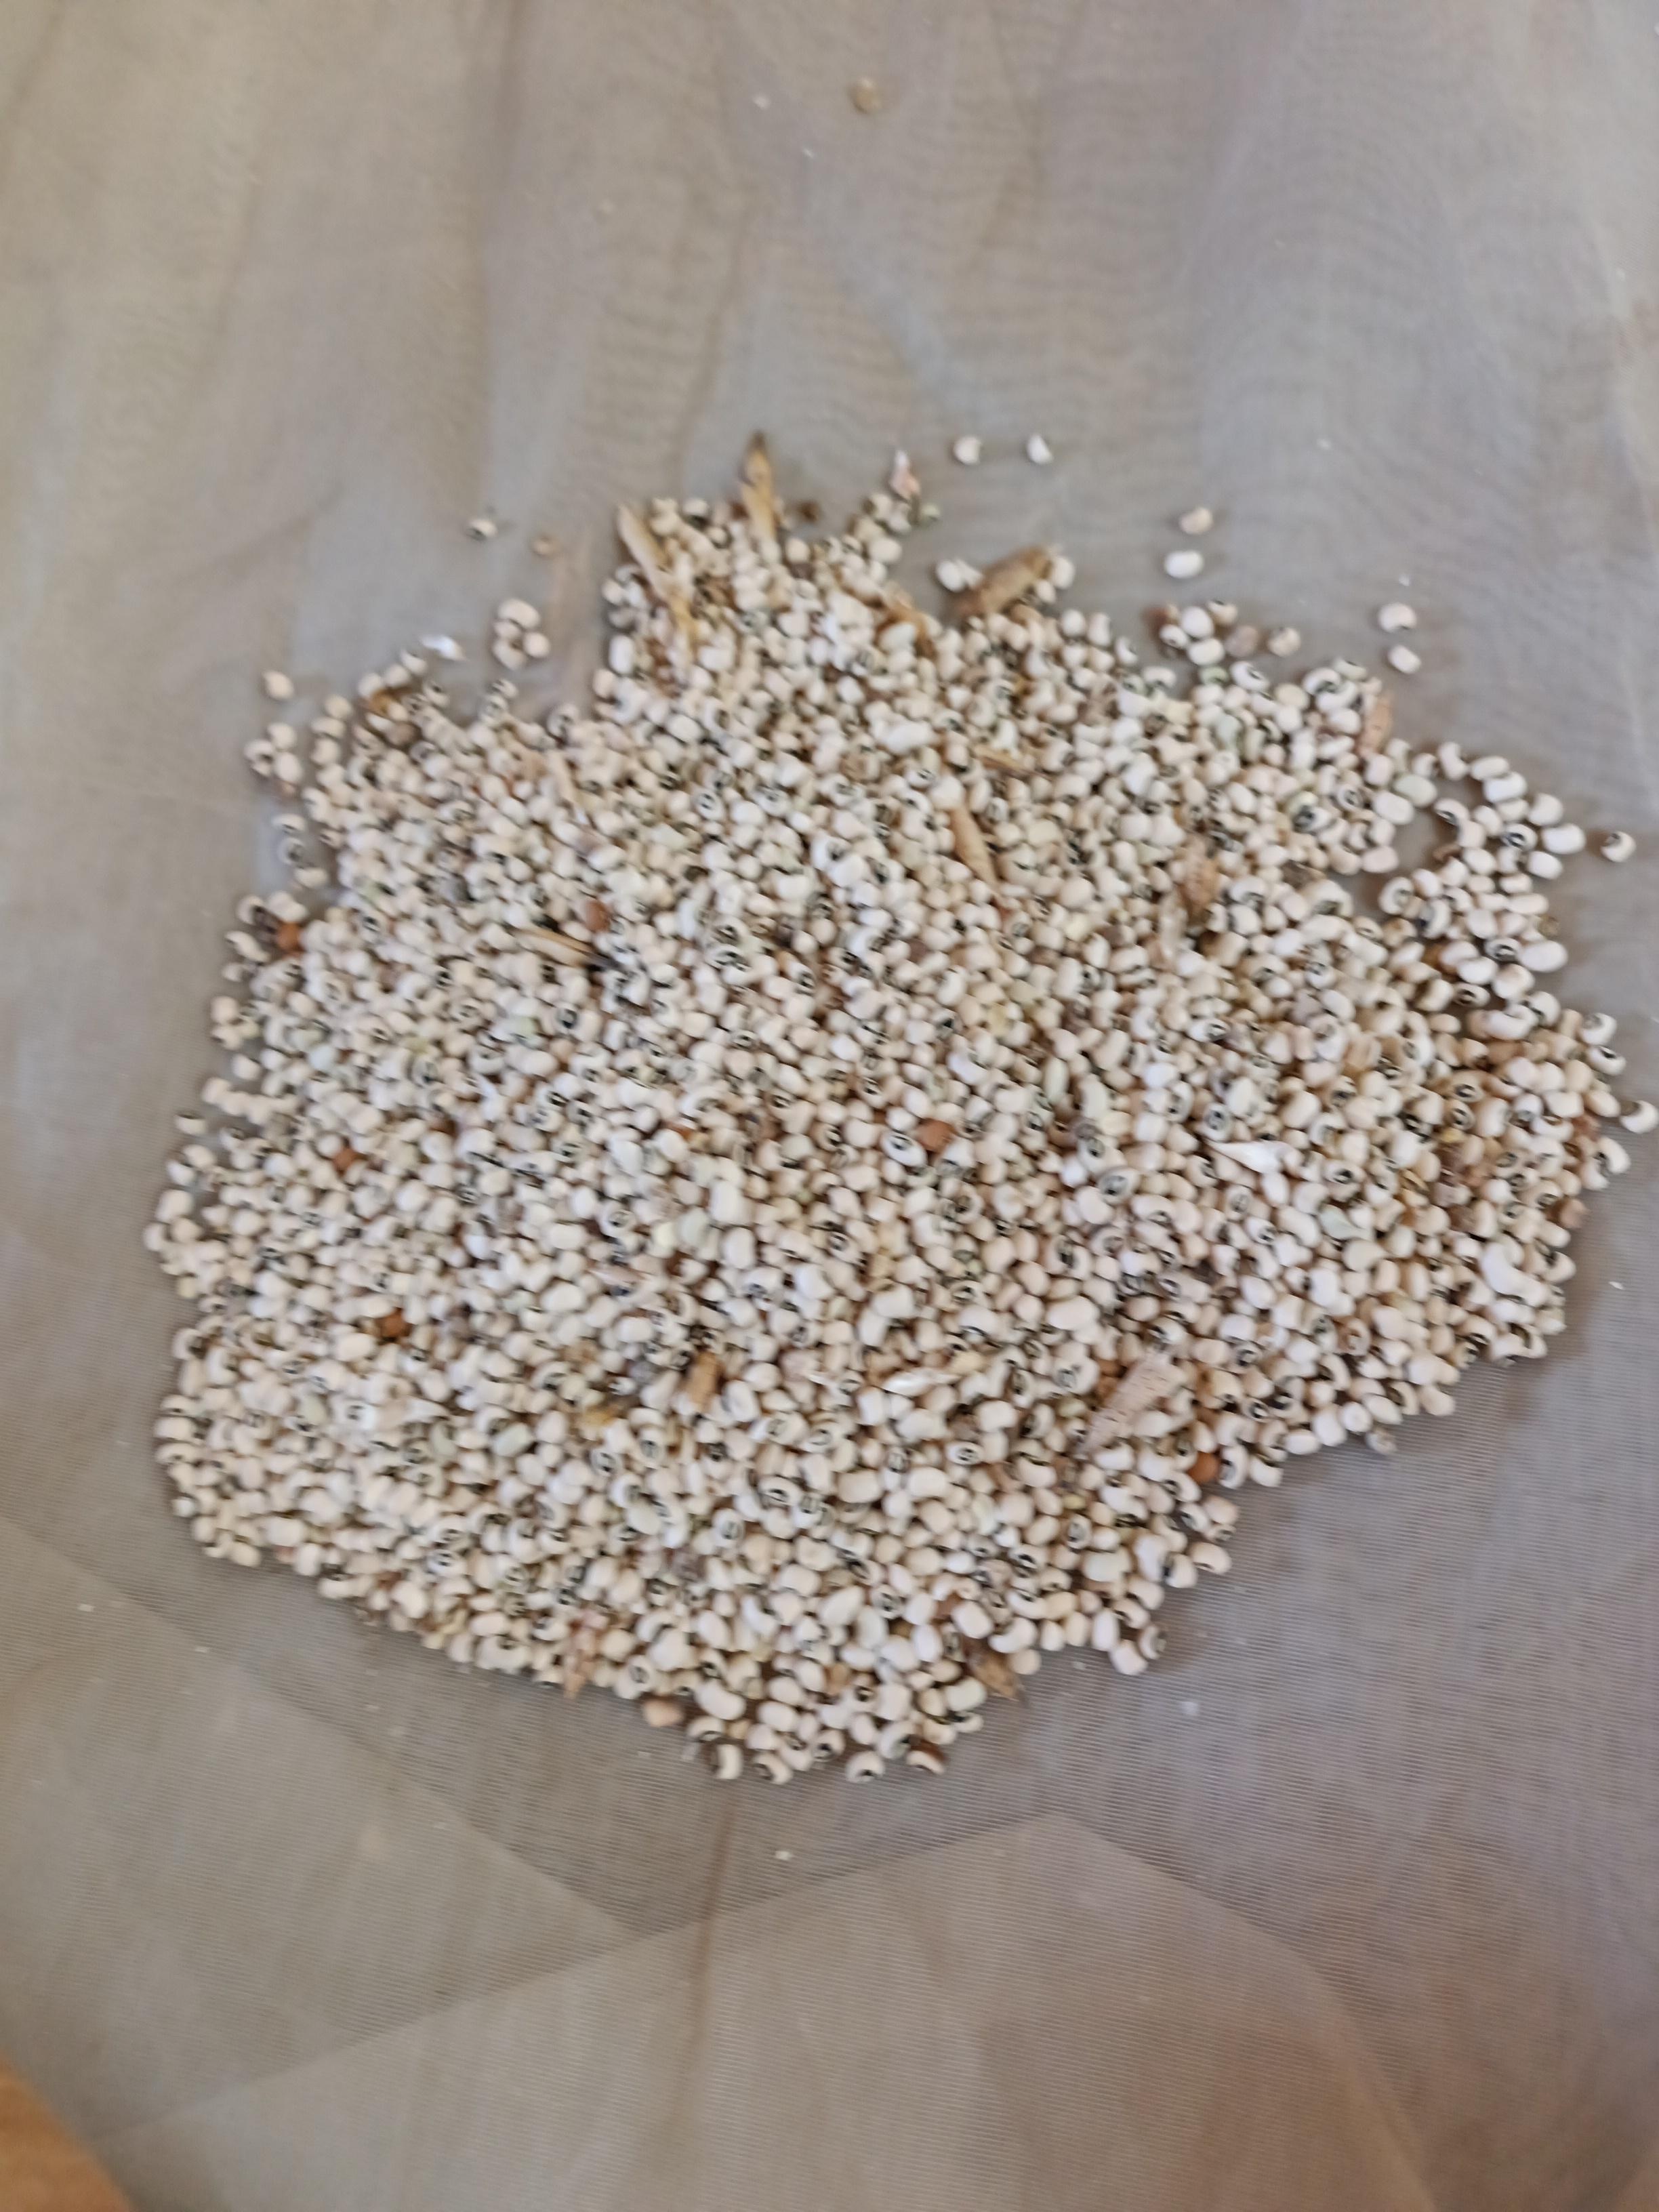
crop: cowpea
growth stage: harvest
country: Nigeria
